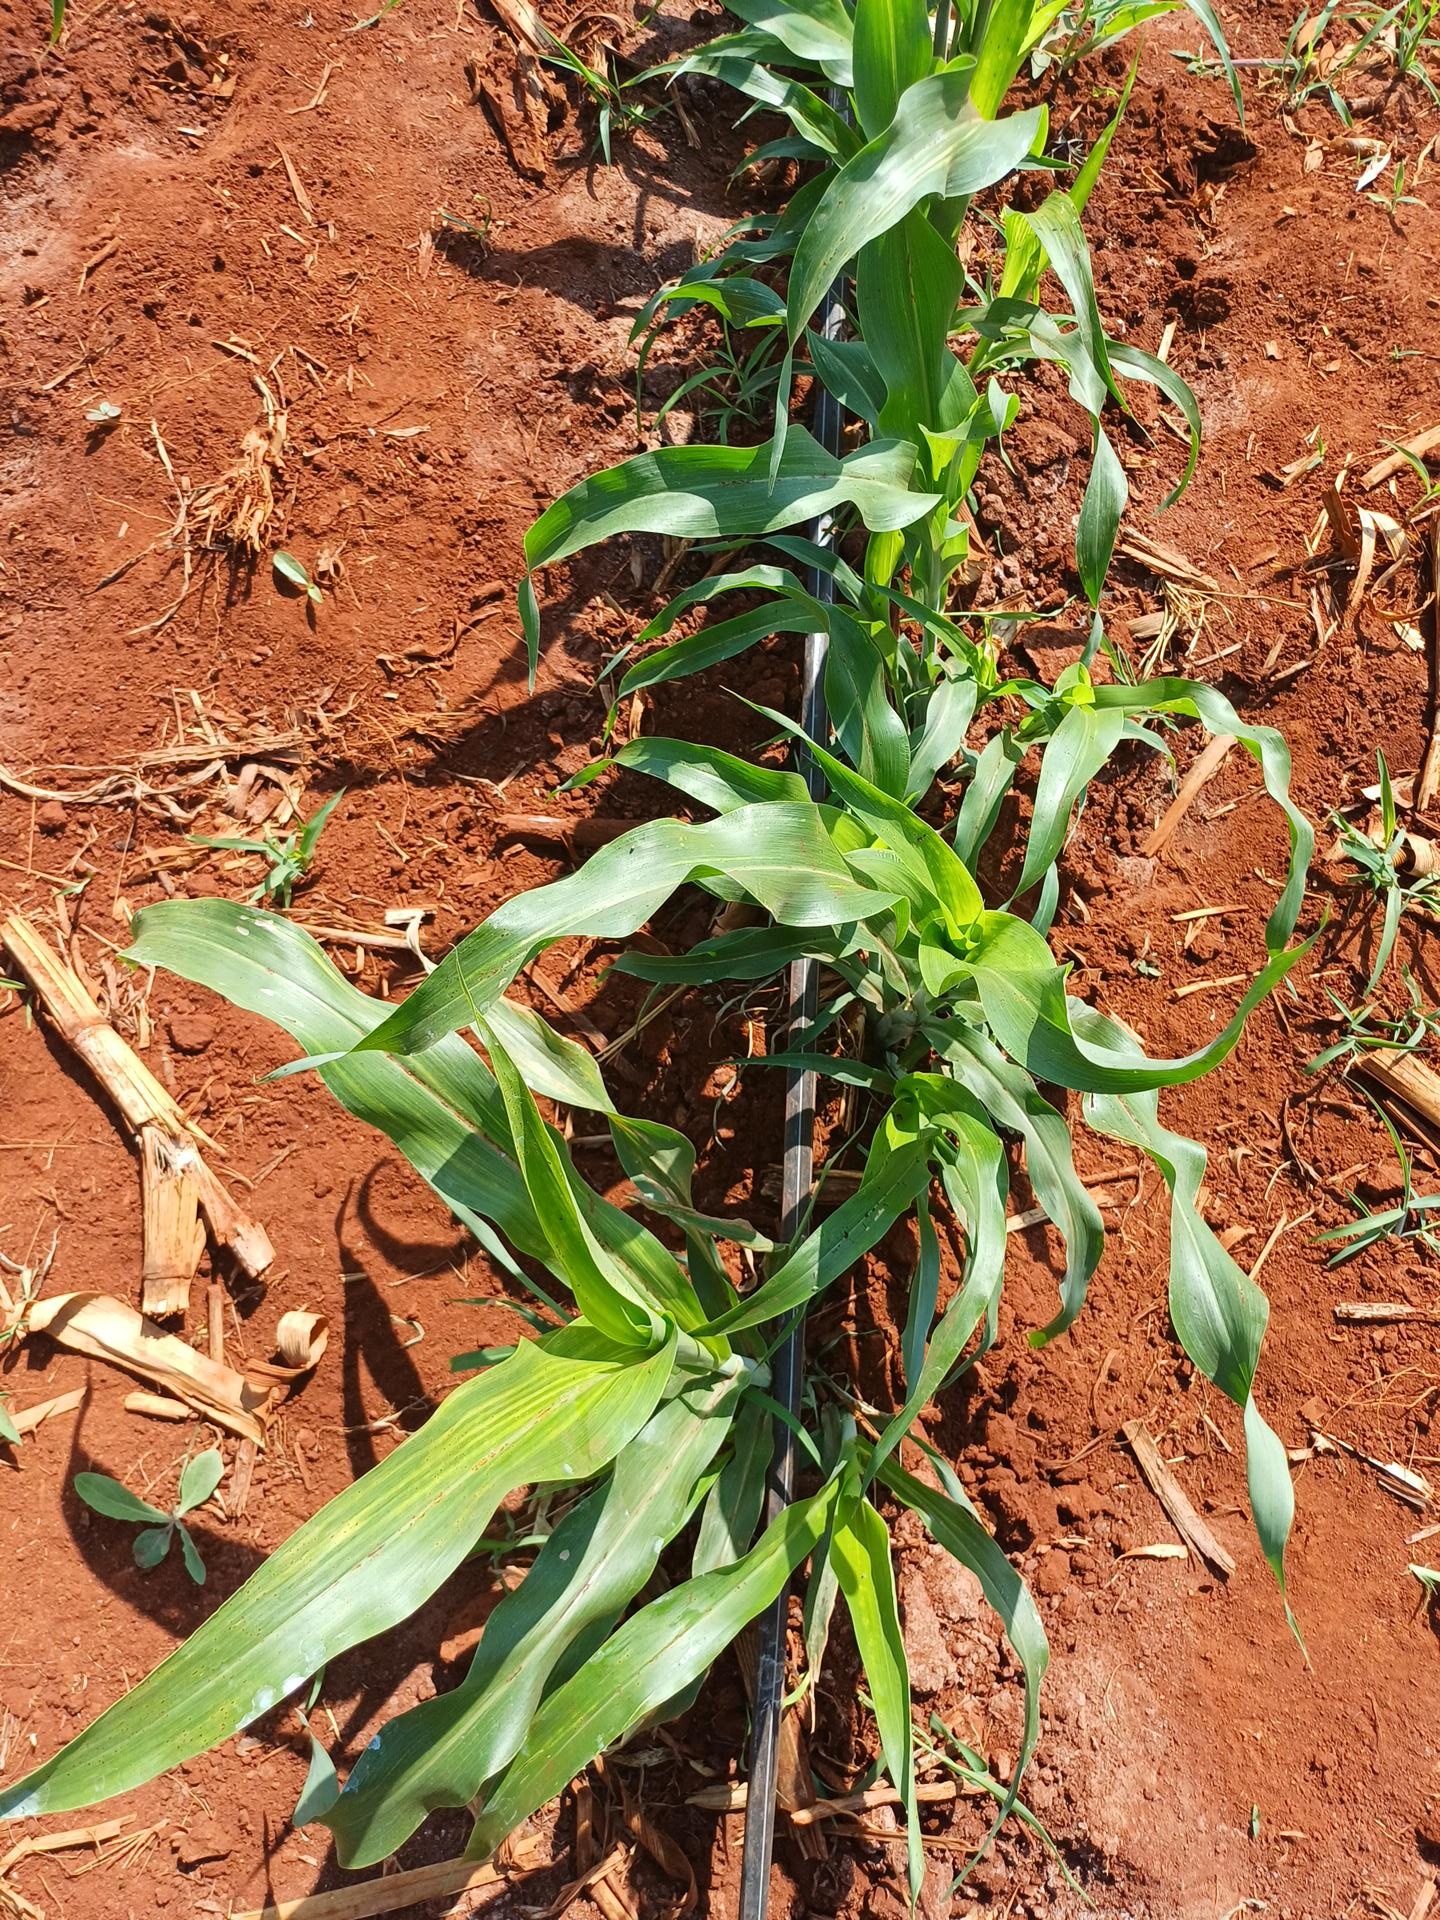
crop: sorghum
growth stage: vegetative
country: Kenya
